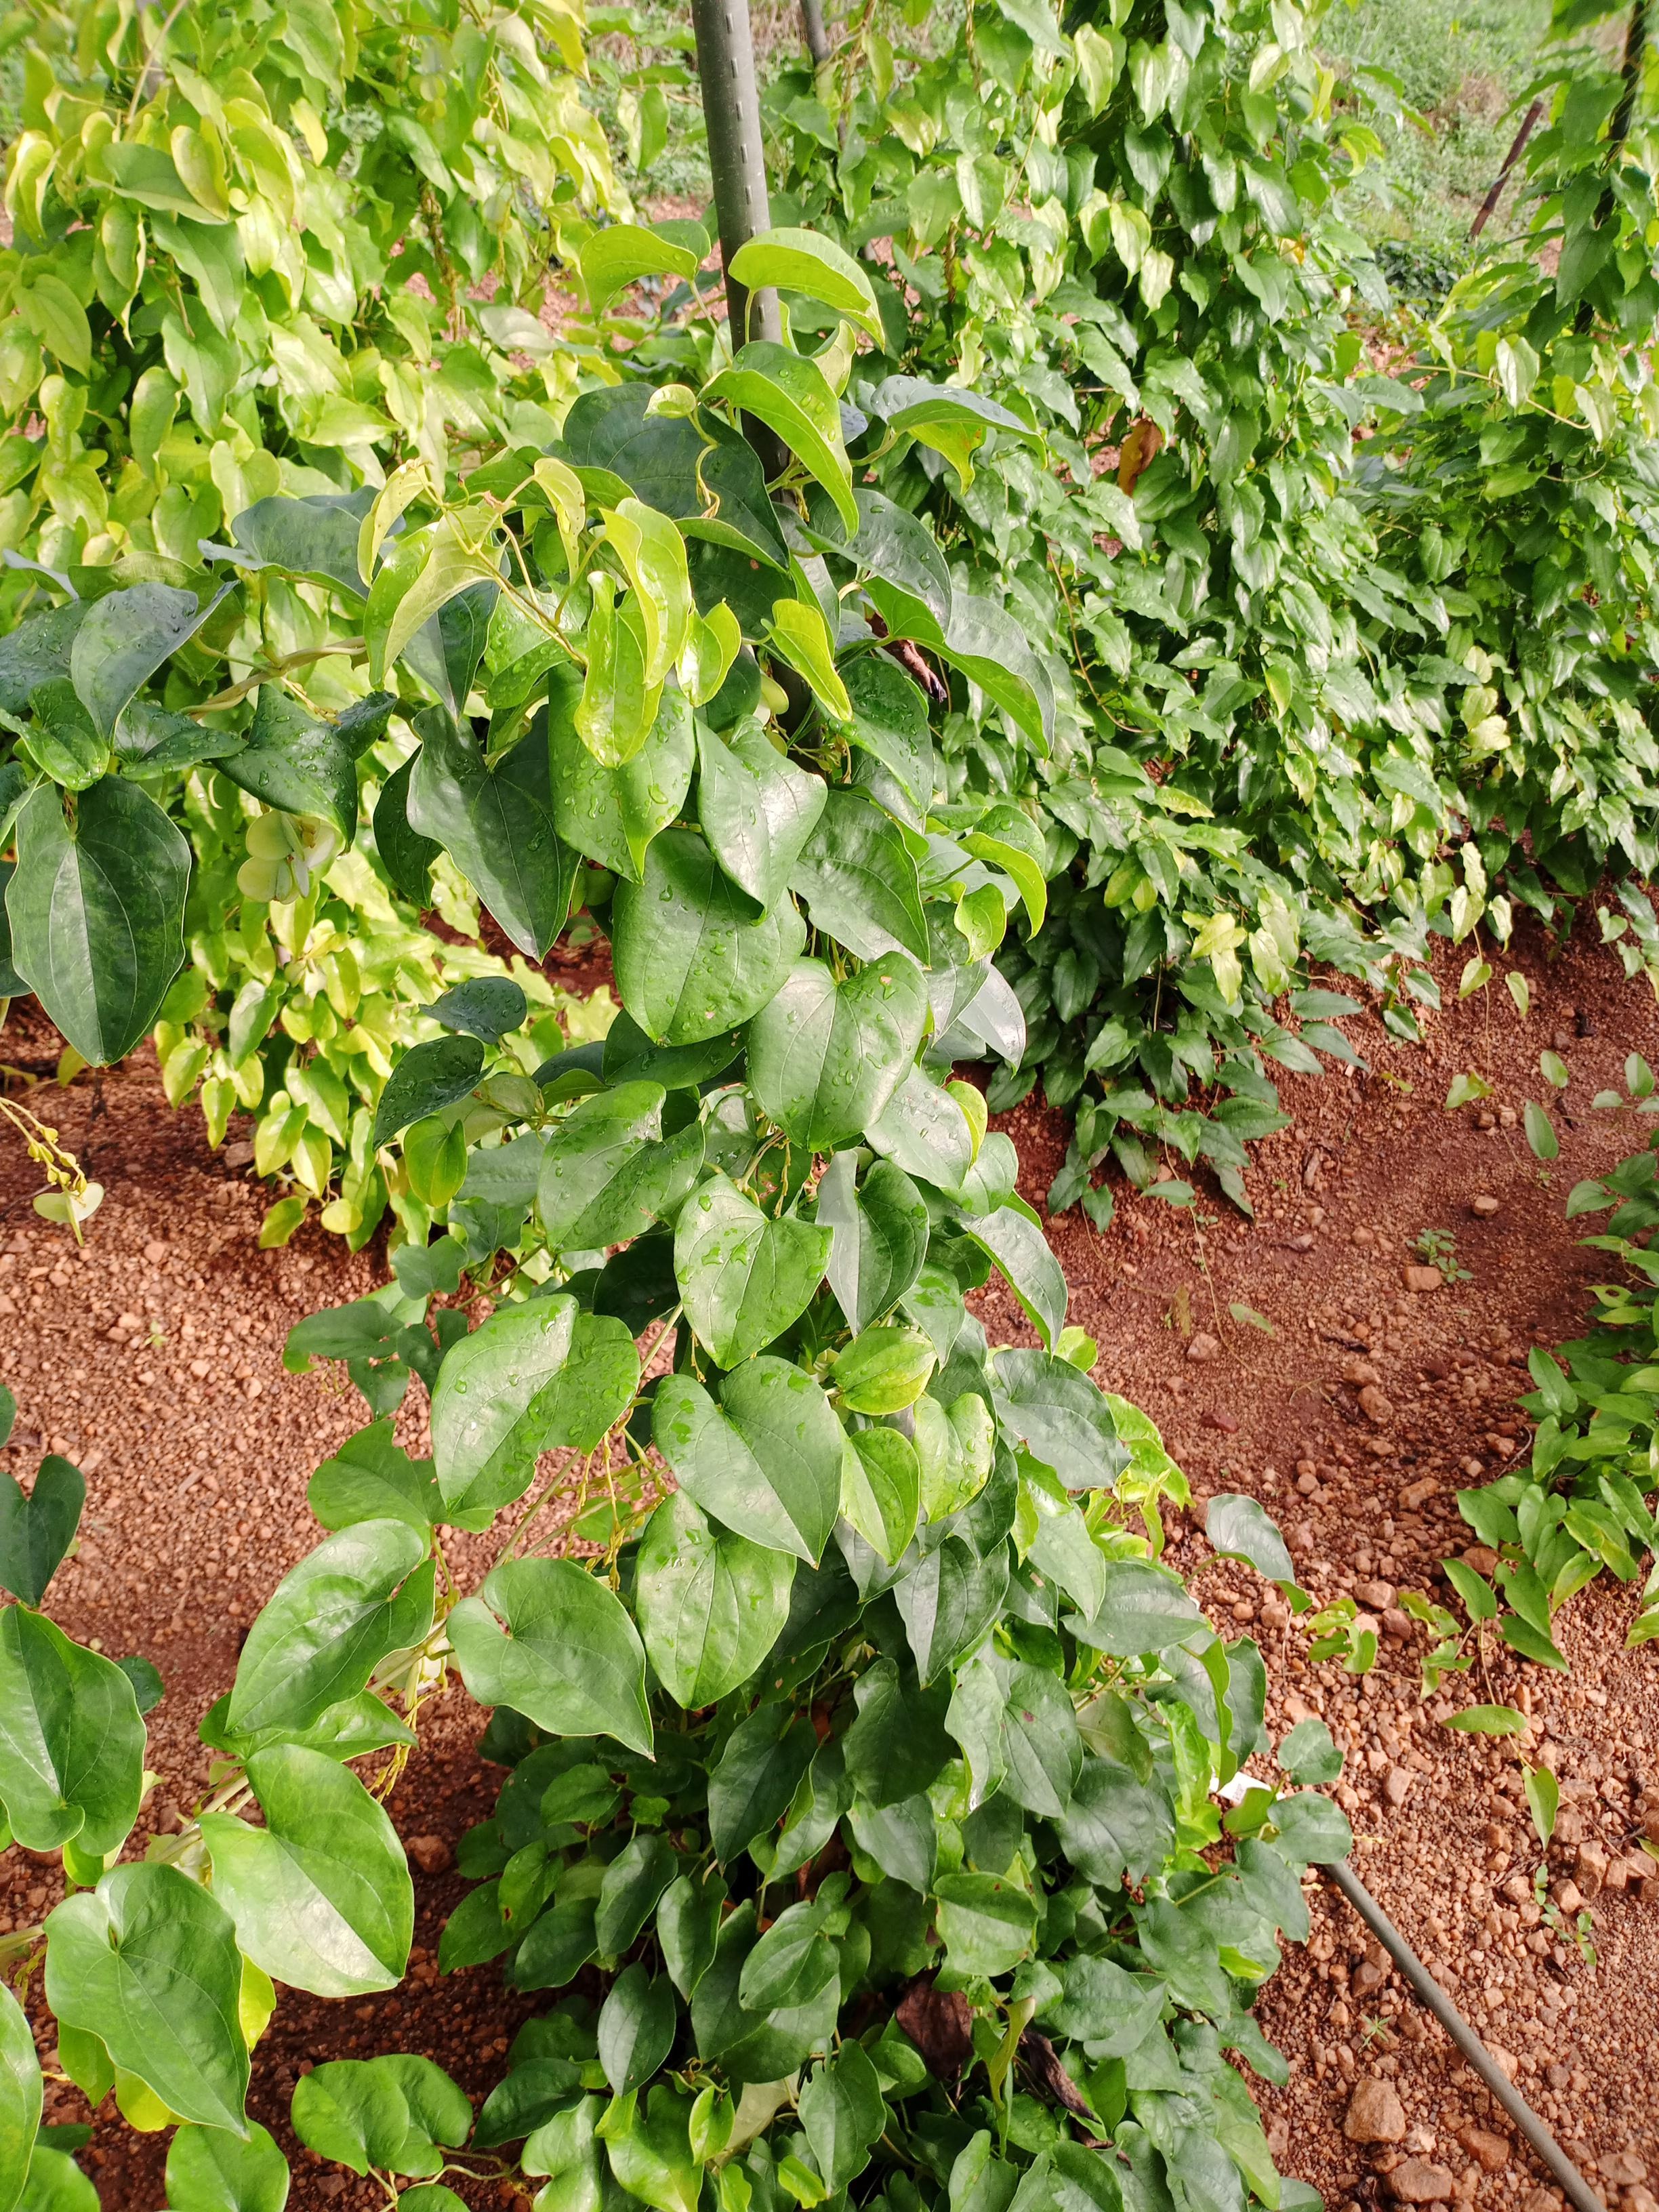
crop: yam
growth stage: vegetative
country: Nigeria
